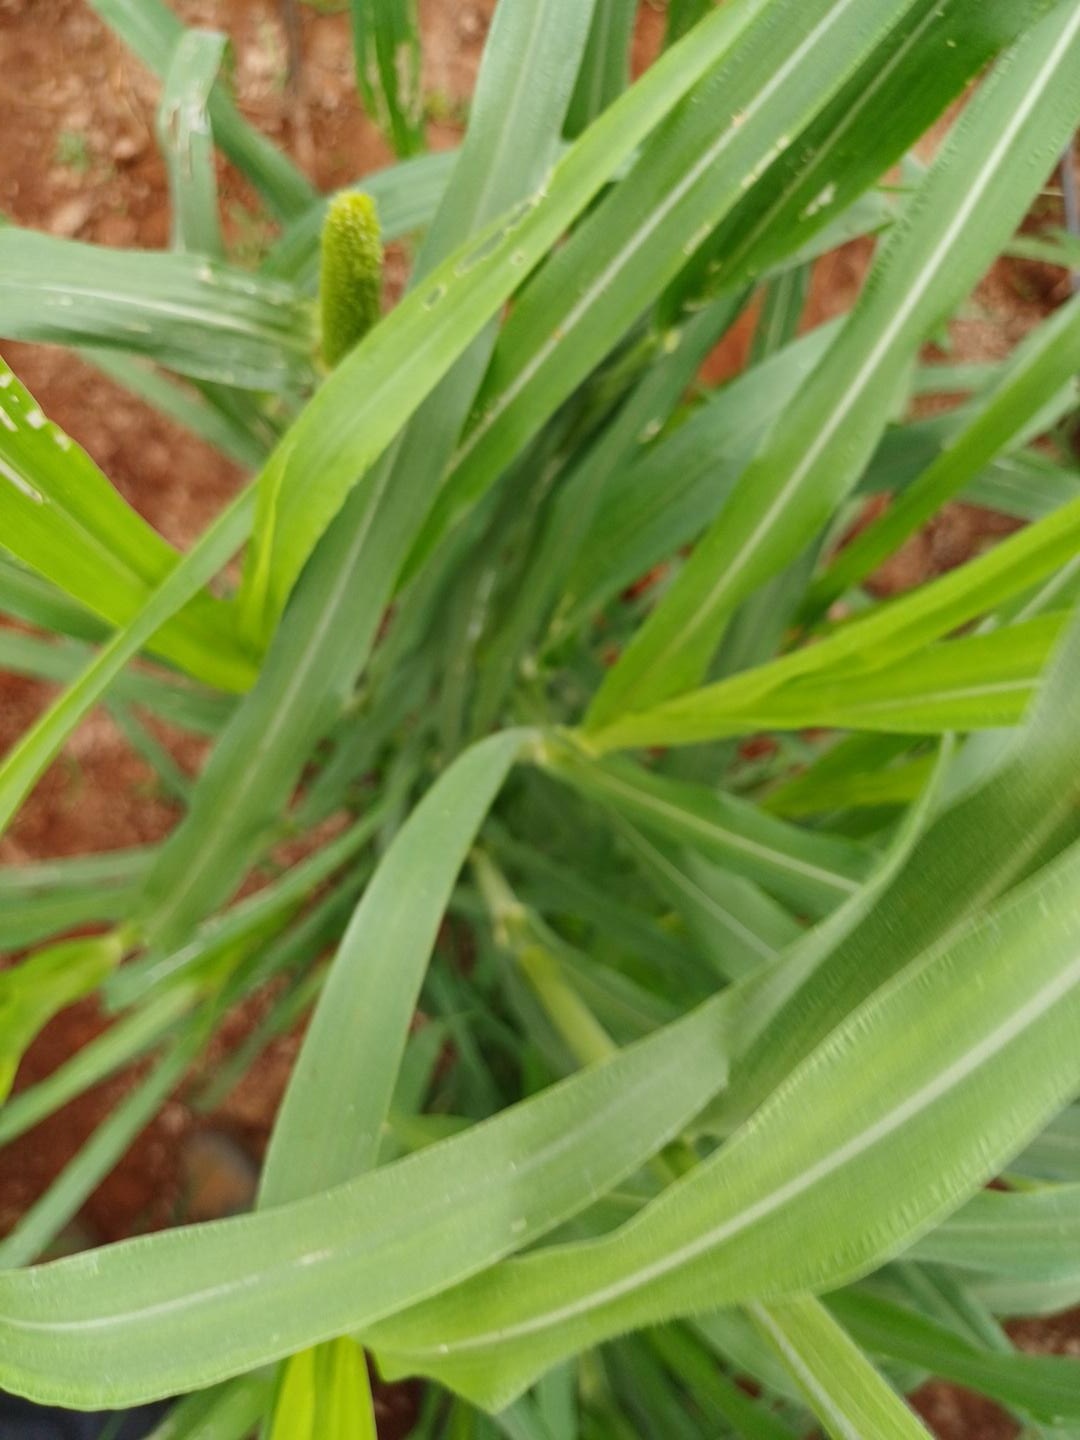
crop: pearl millet
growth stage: flowering
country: Kenya
